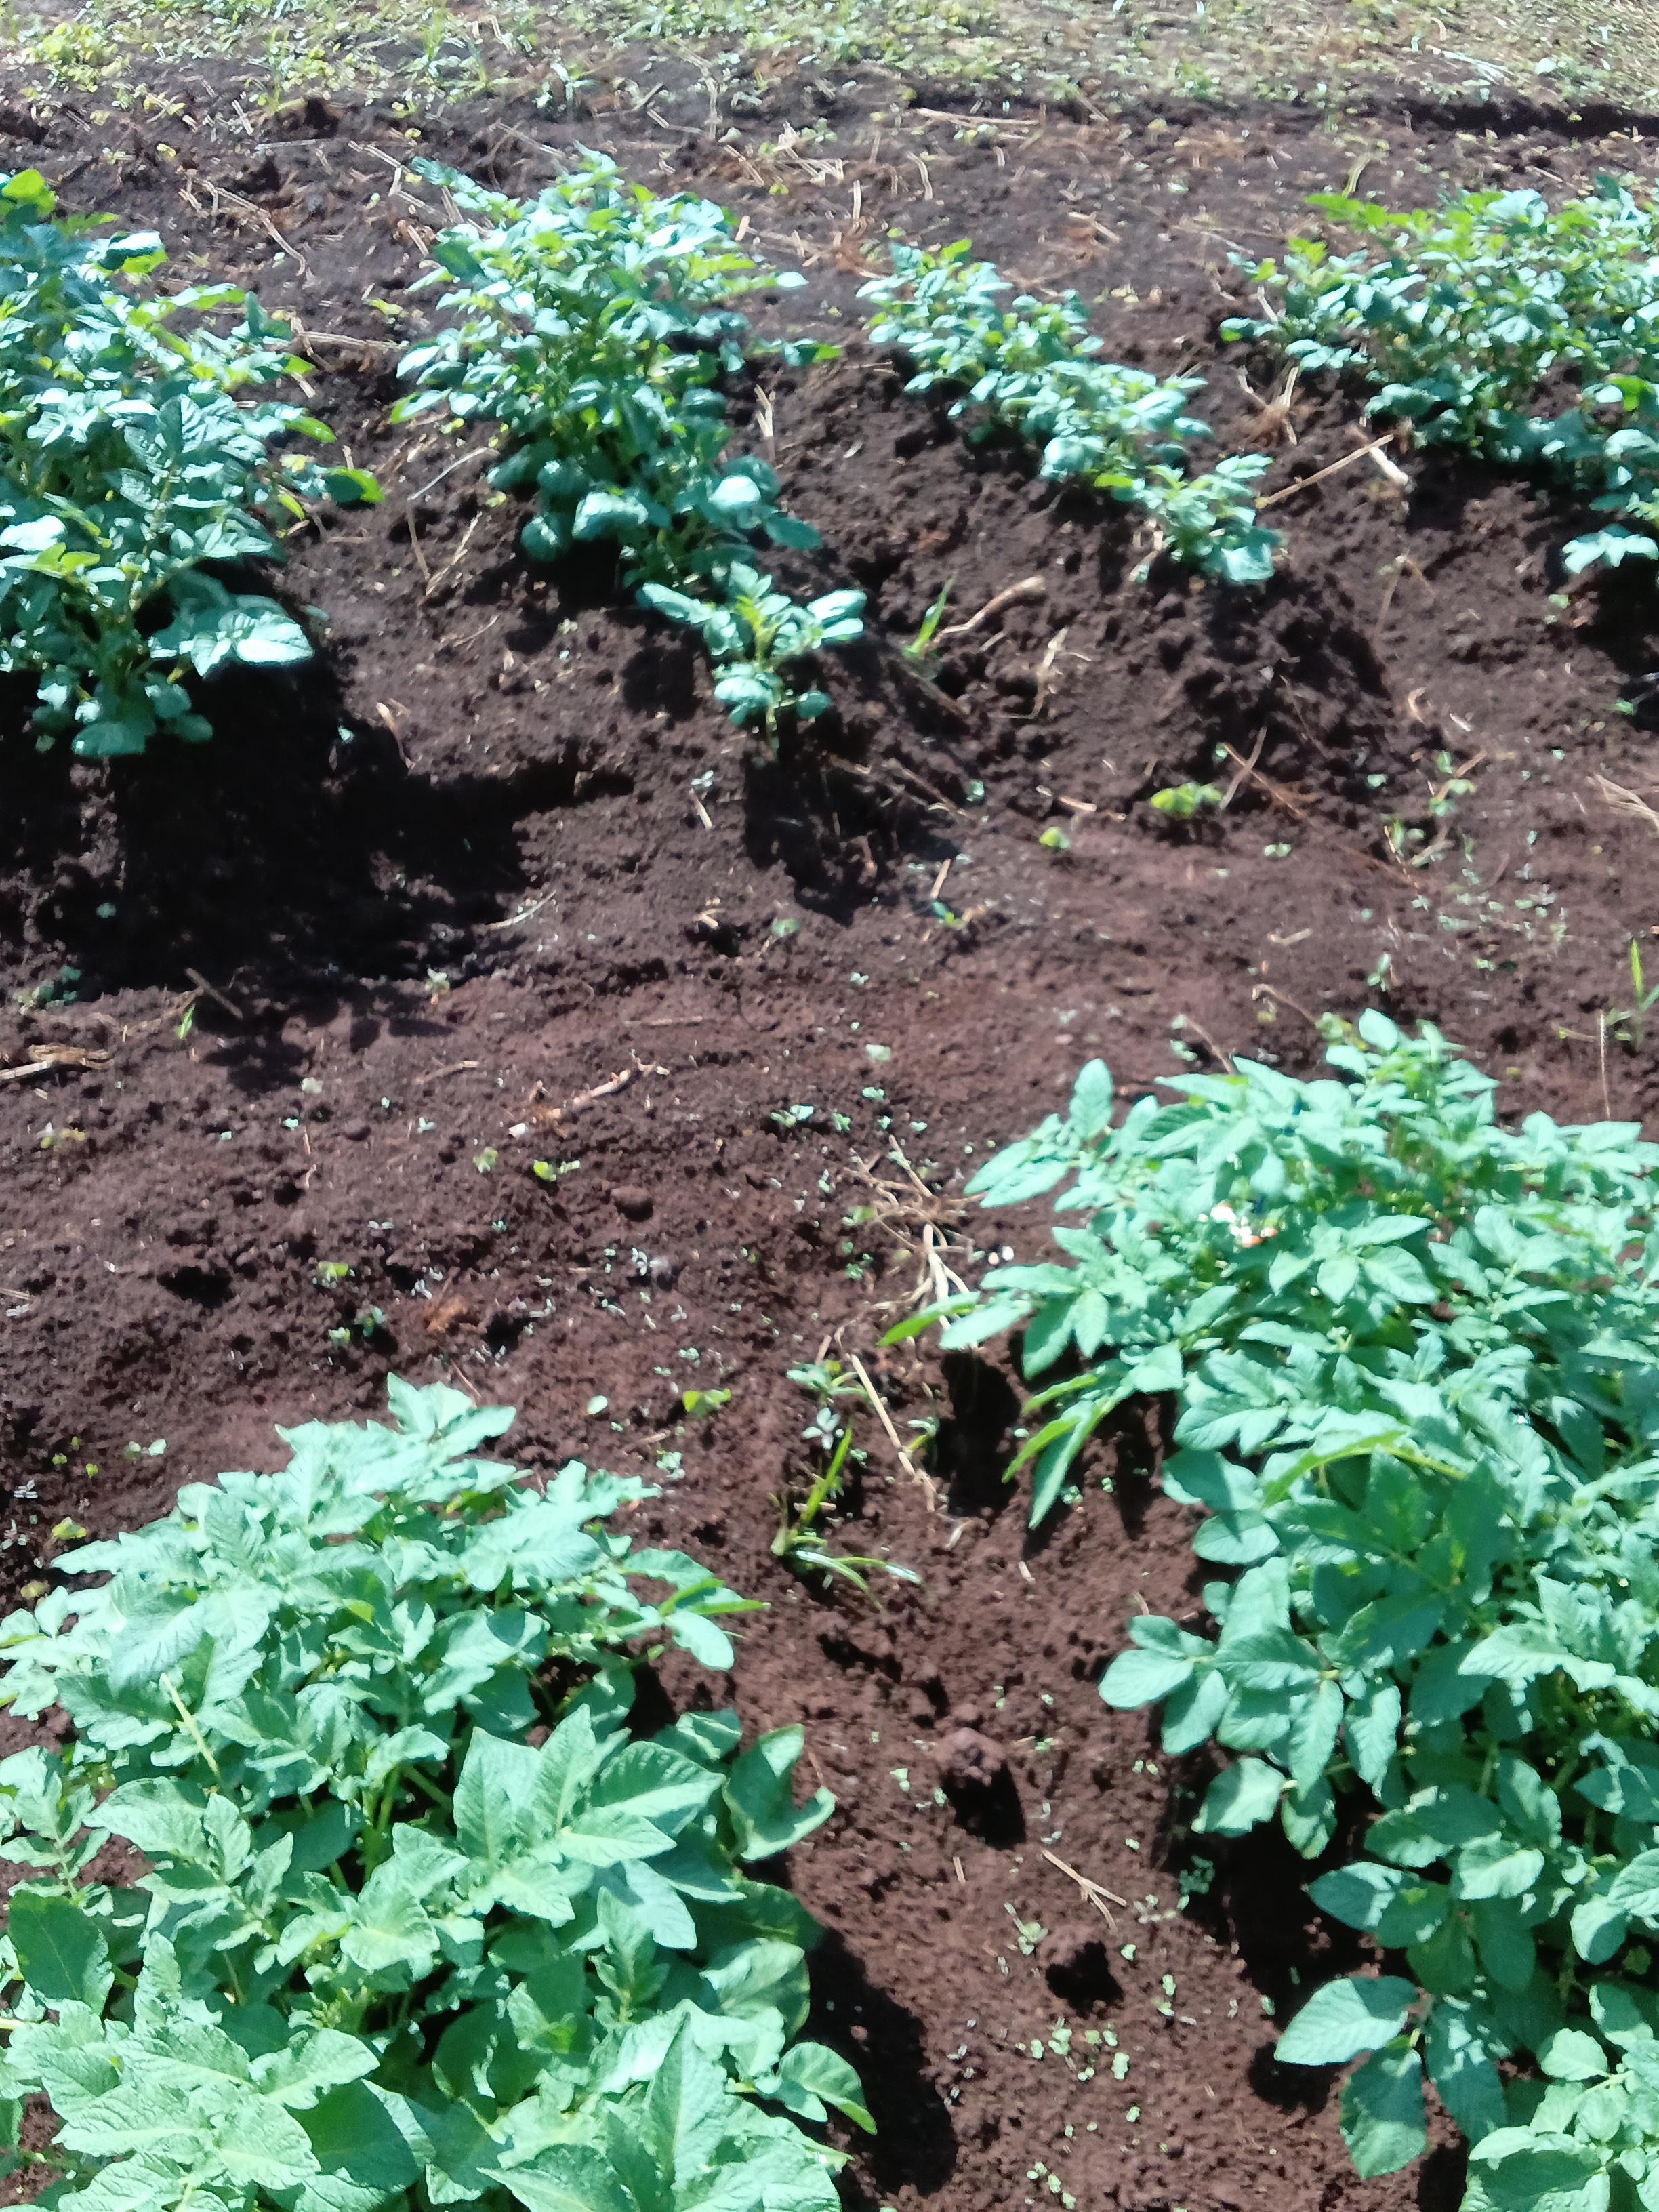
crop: potato
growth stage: vegetative
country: Kenya
